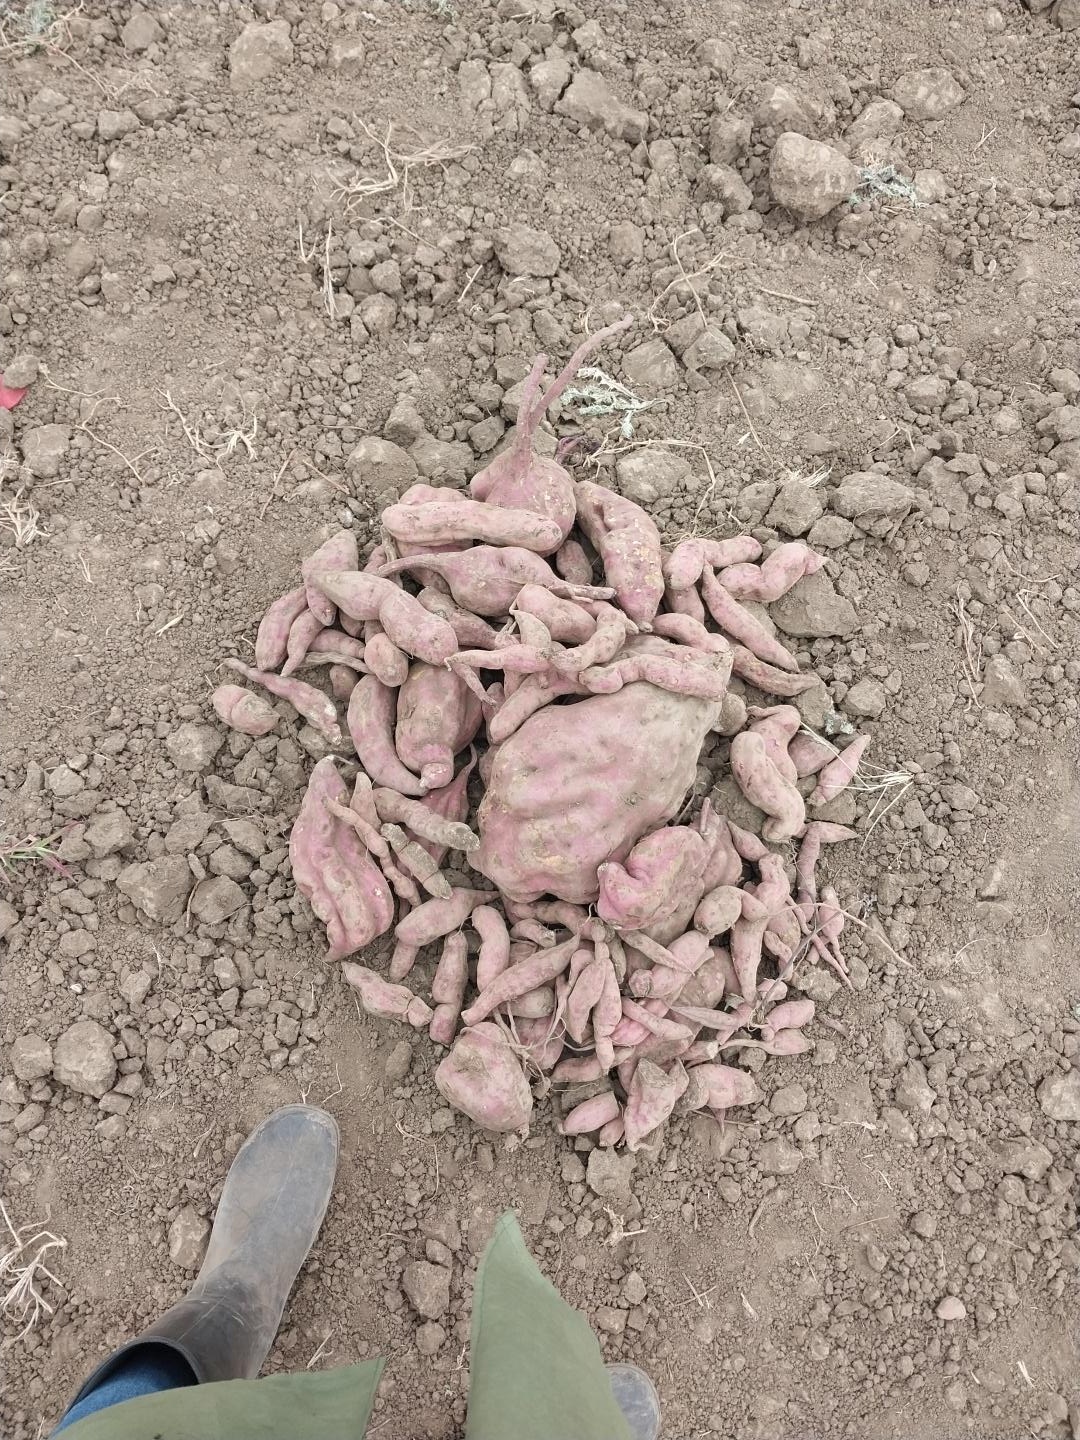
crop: sweet potato
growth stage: harvest maturity
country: Tanzania
